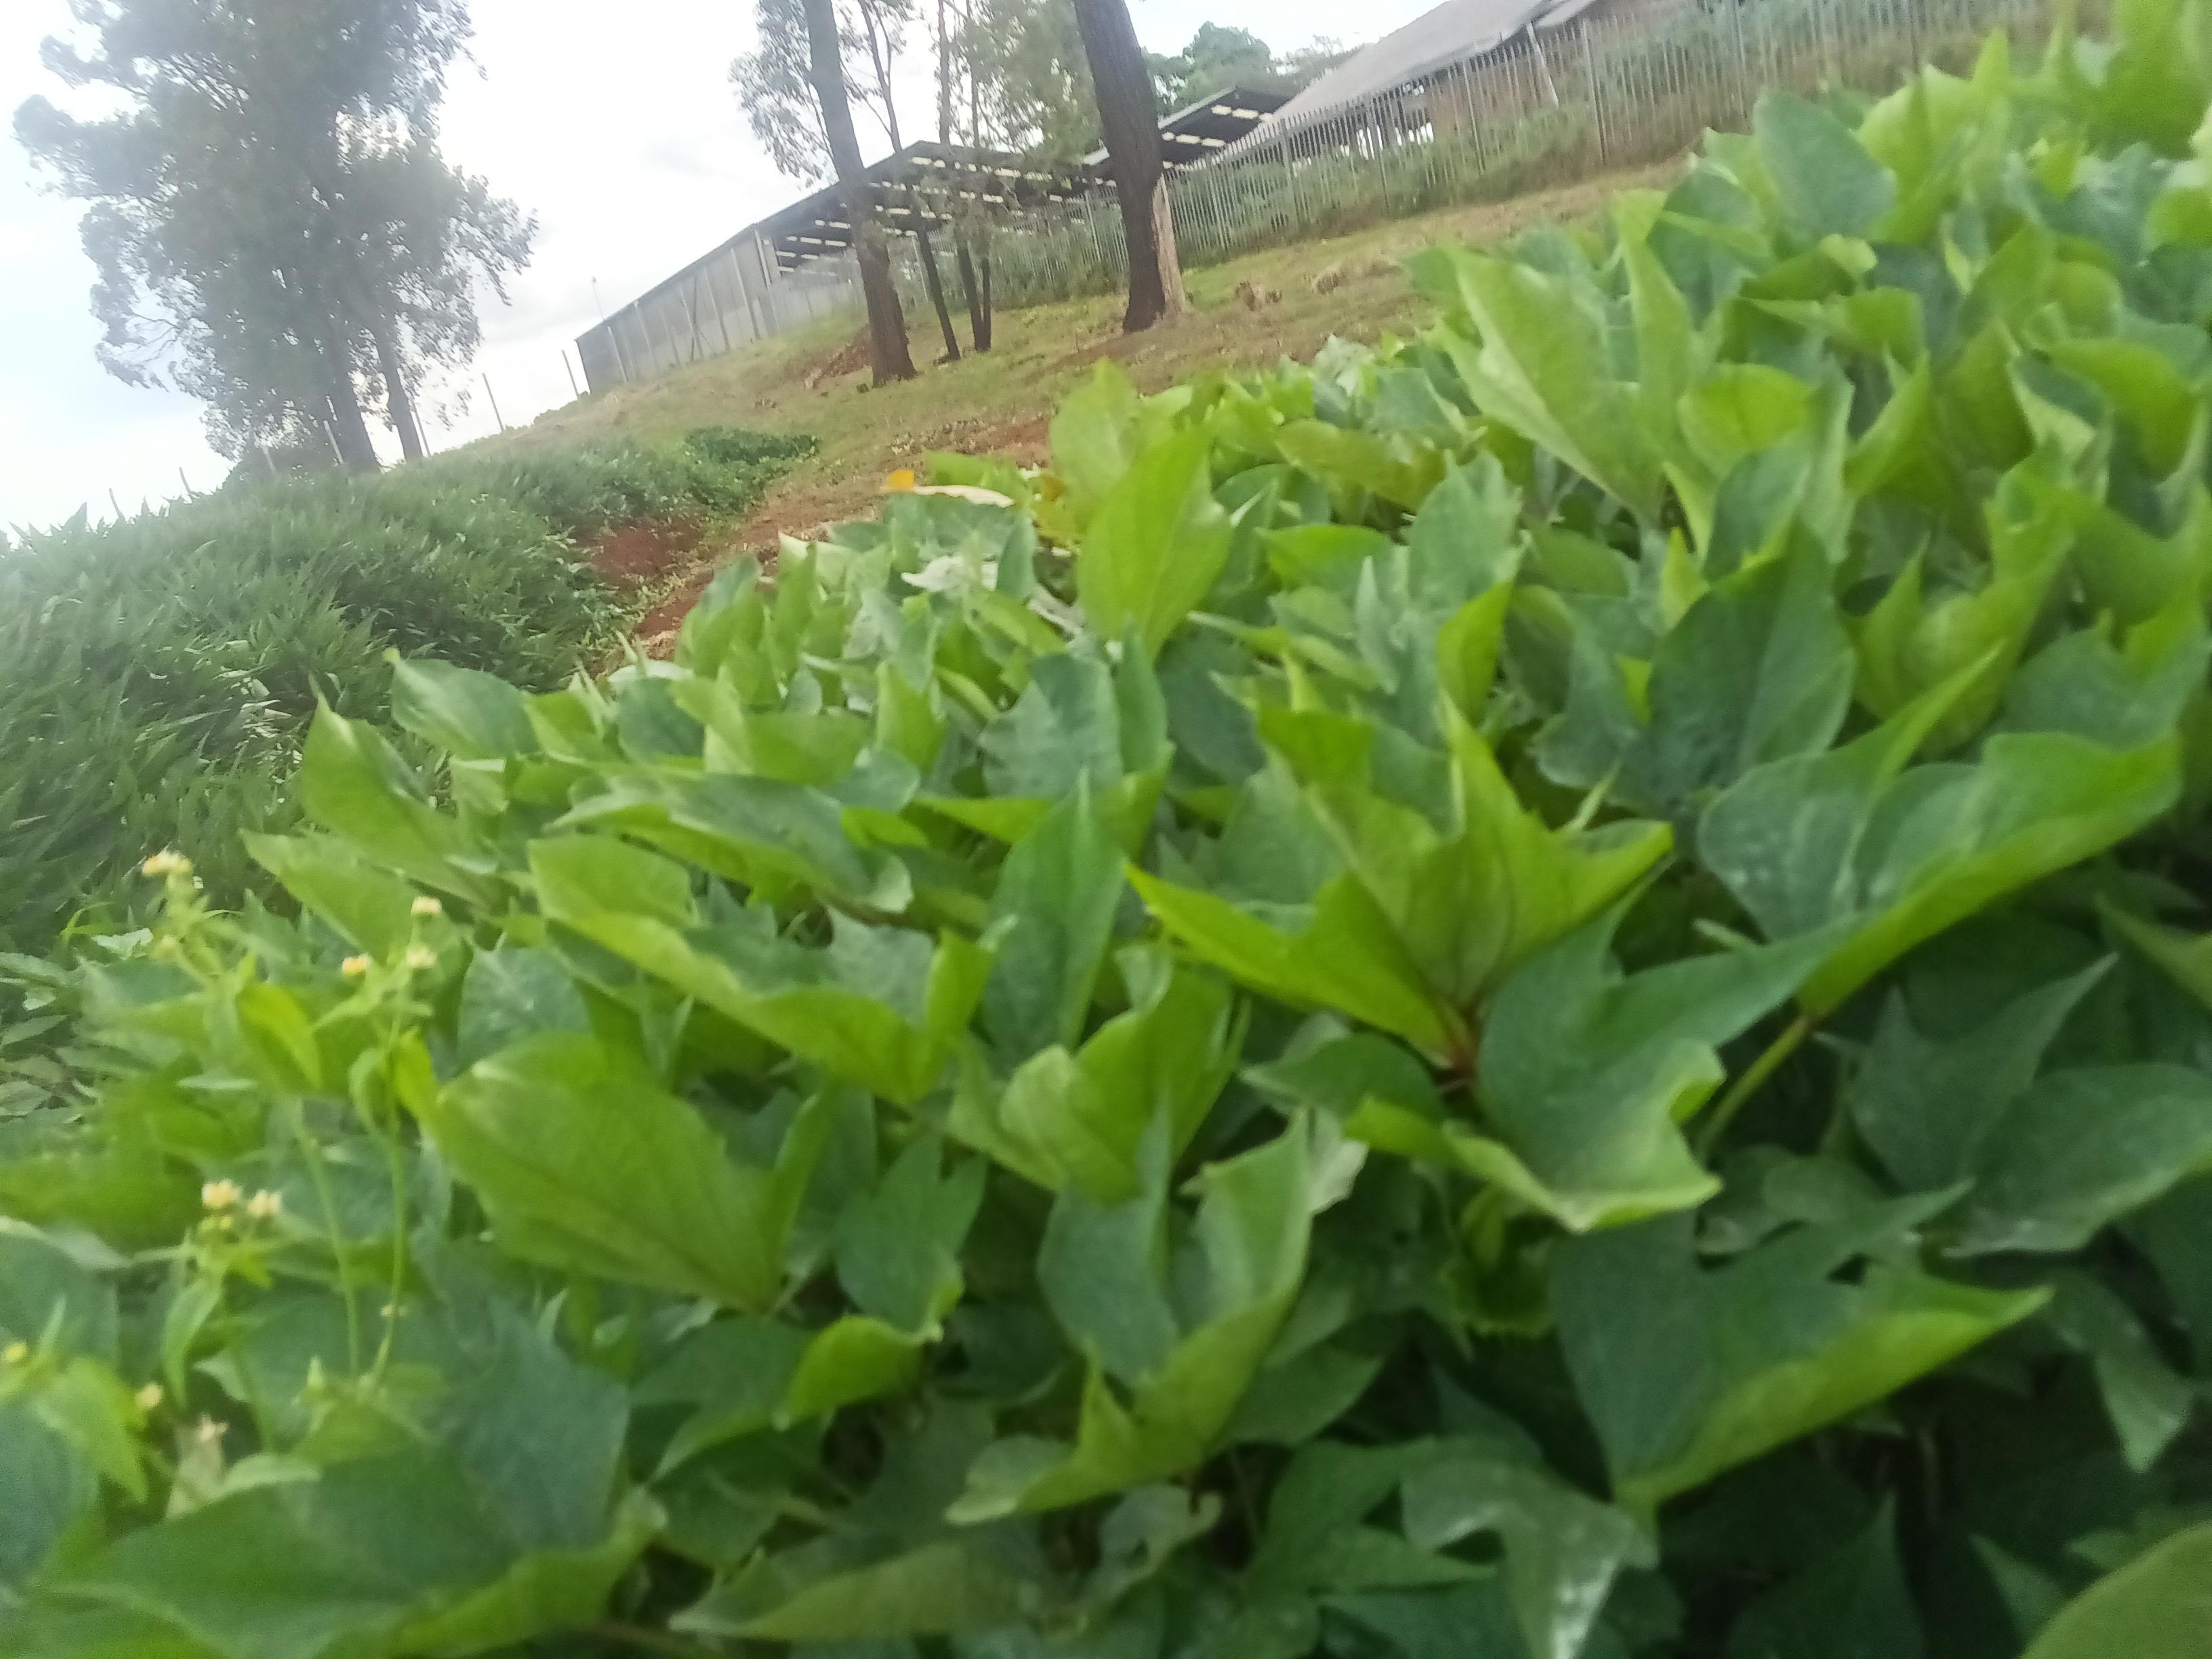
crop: sweet potato
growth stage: vegetative
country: Kenya
